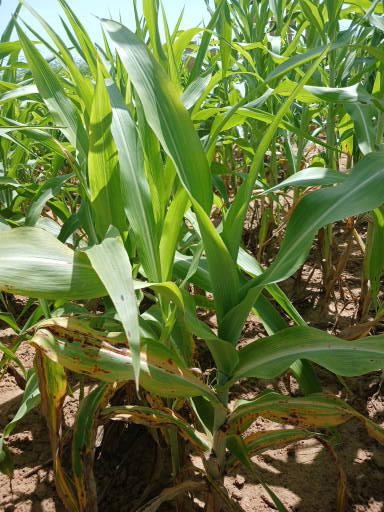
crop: sorghum
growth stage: vegetative
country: Senegal
